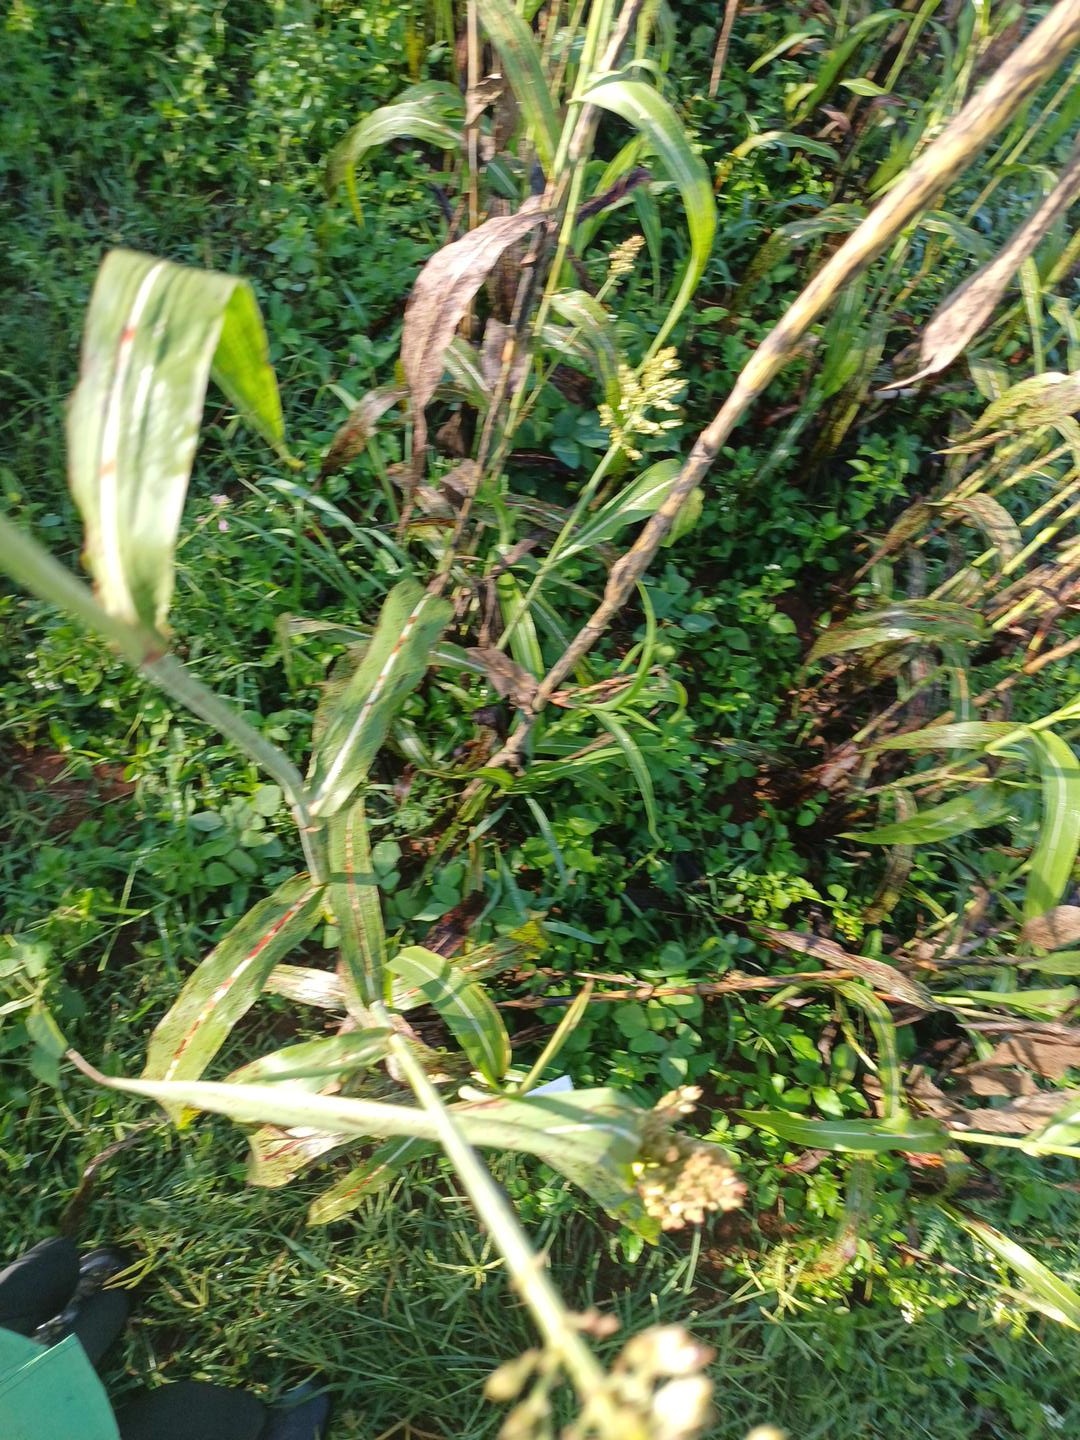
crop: sorghum
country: Kenya
